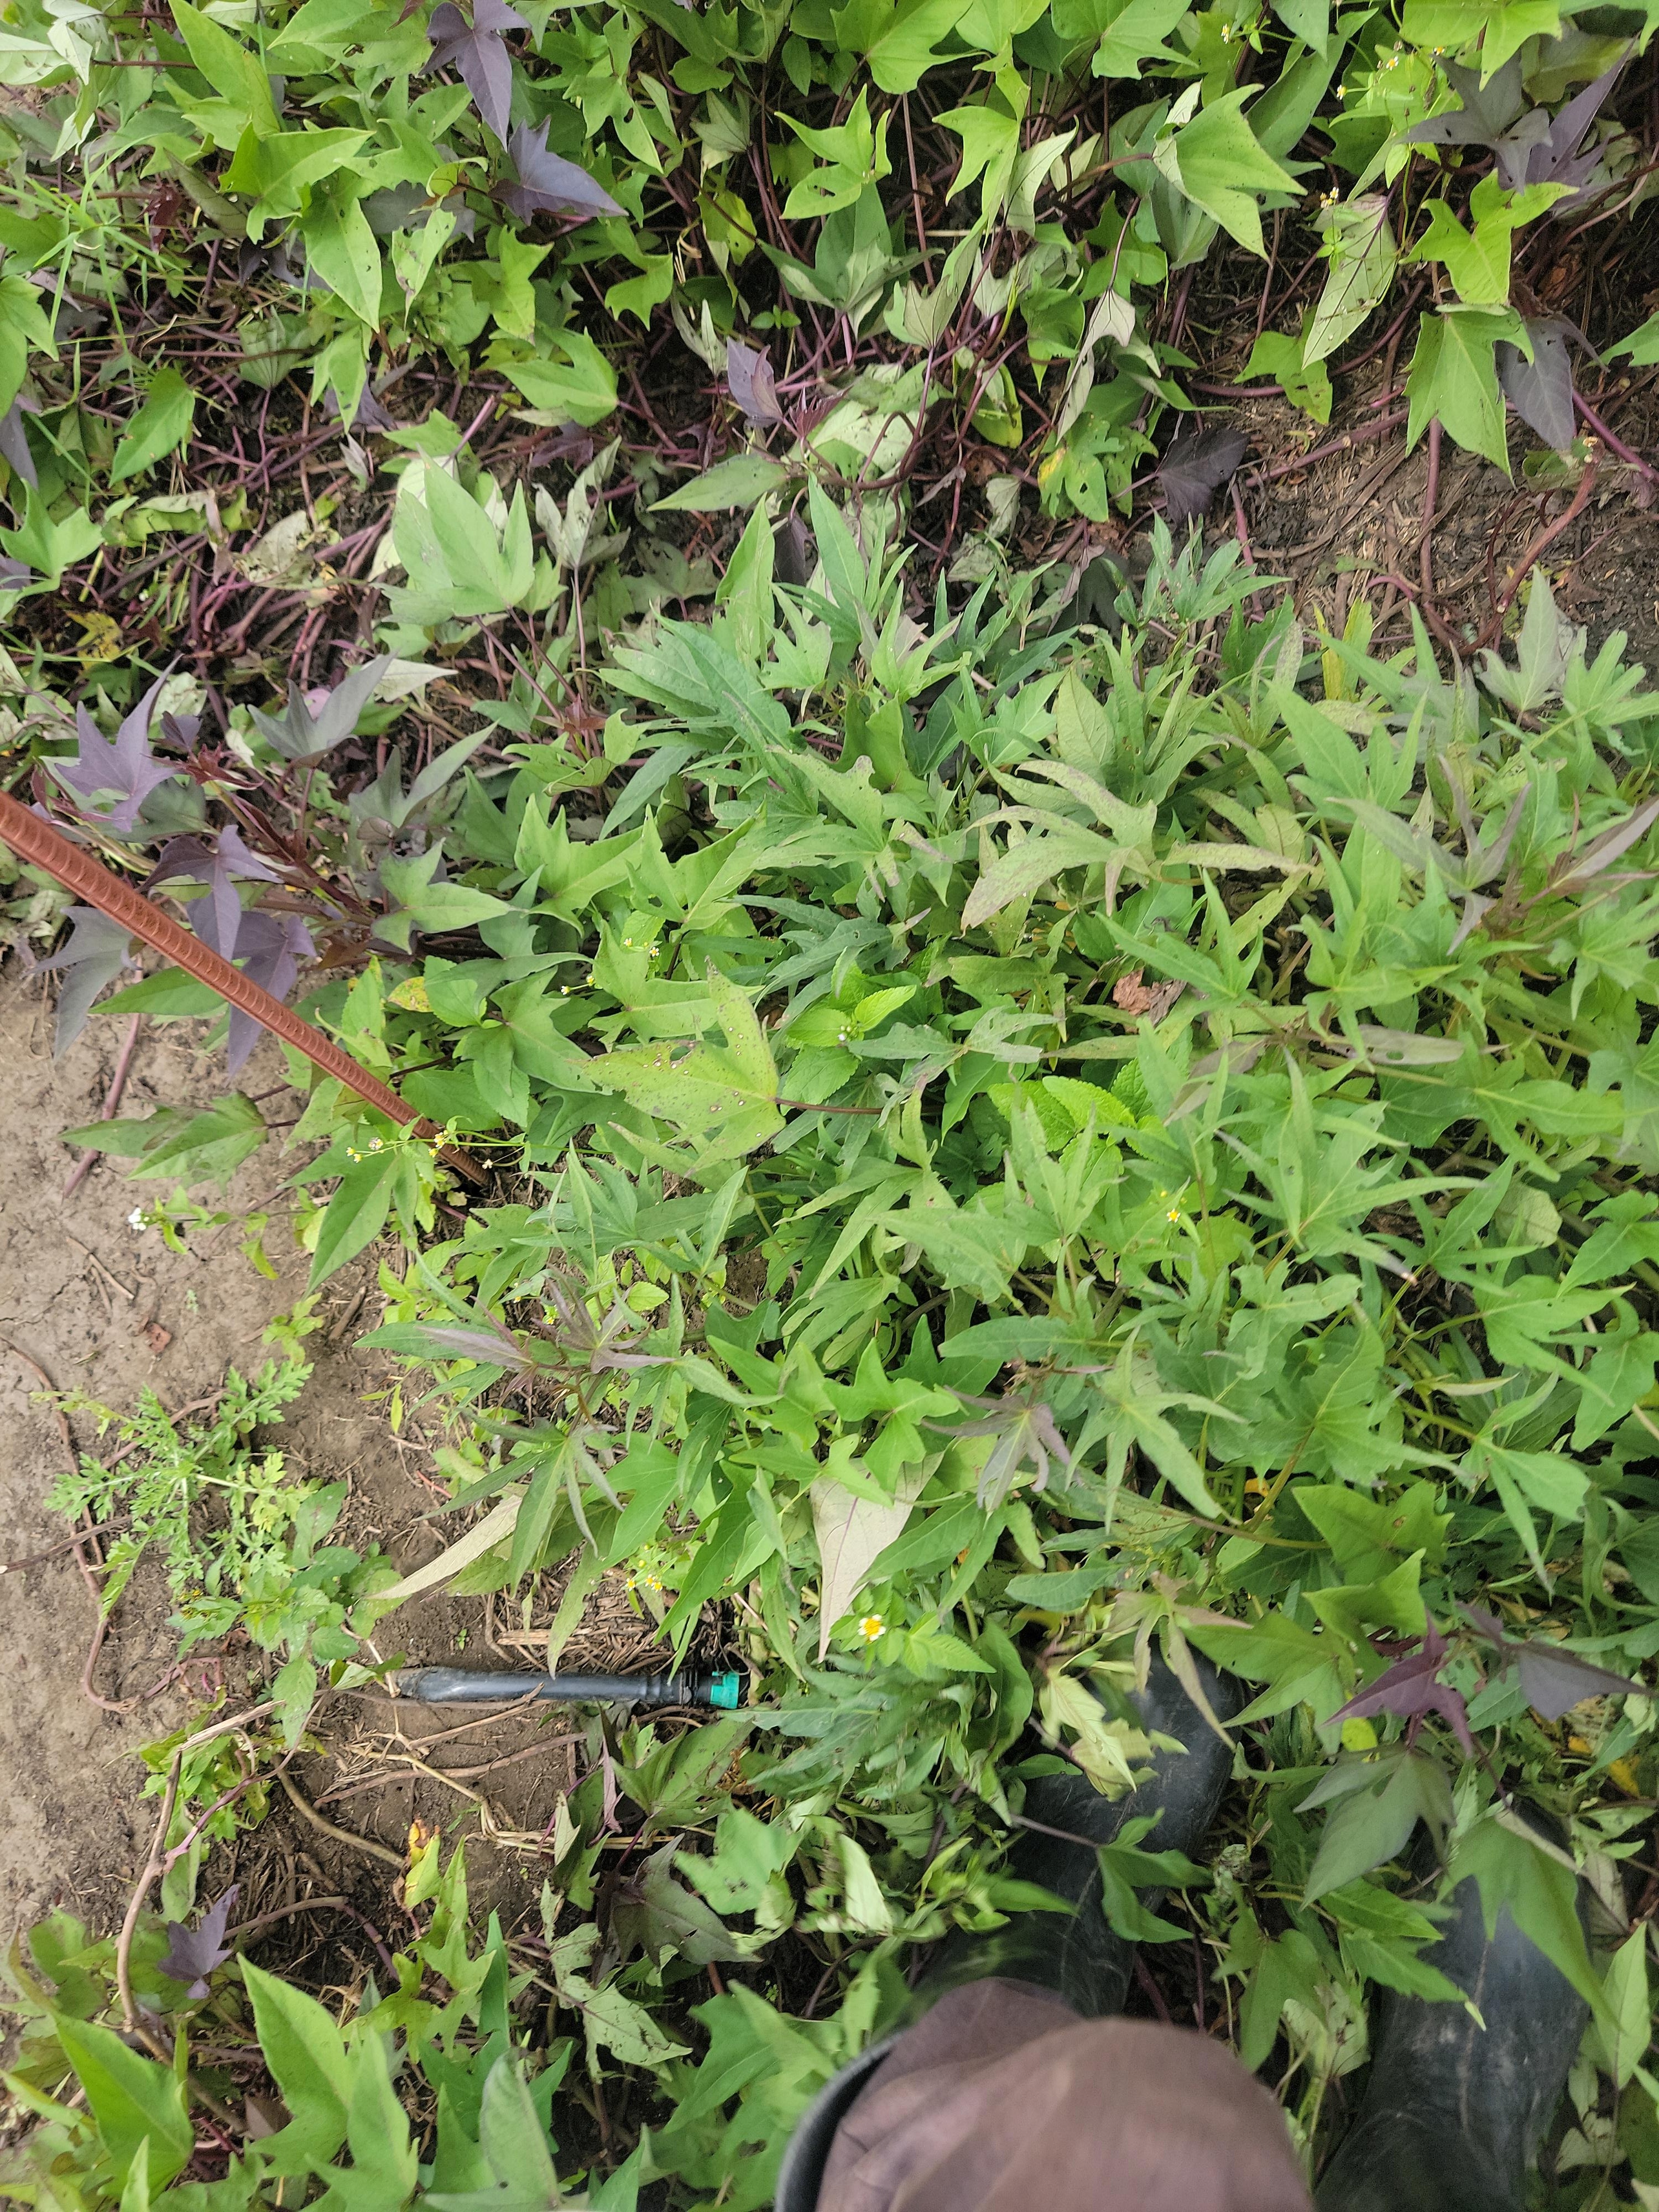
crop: sweet potato
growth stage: vegetative
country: Tanzania
